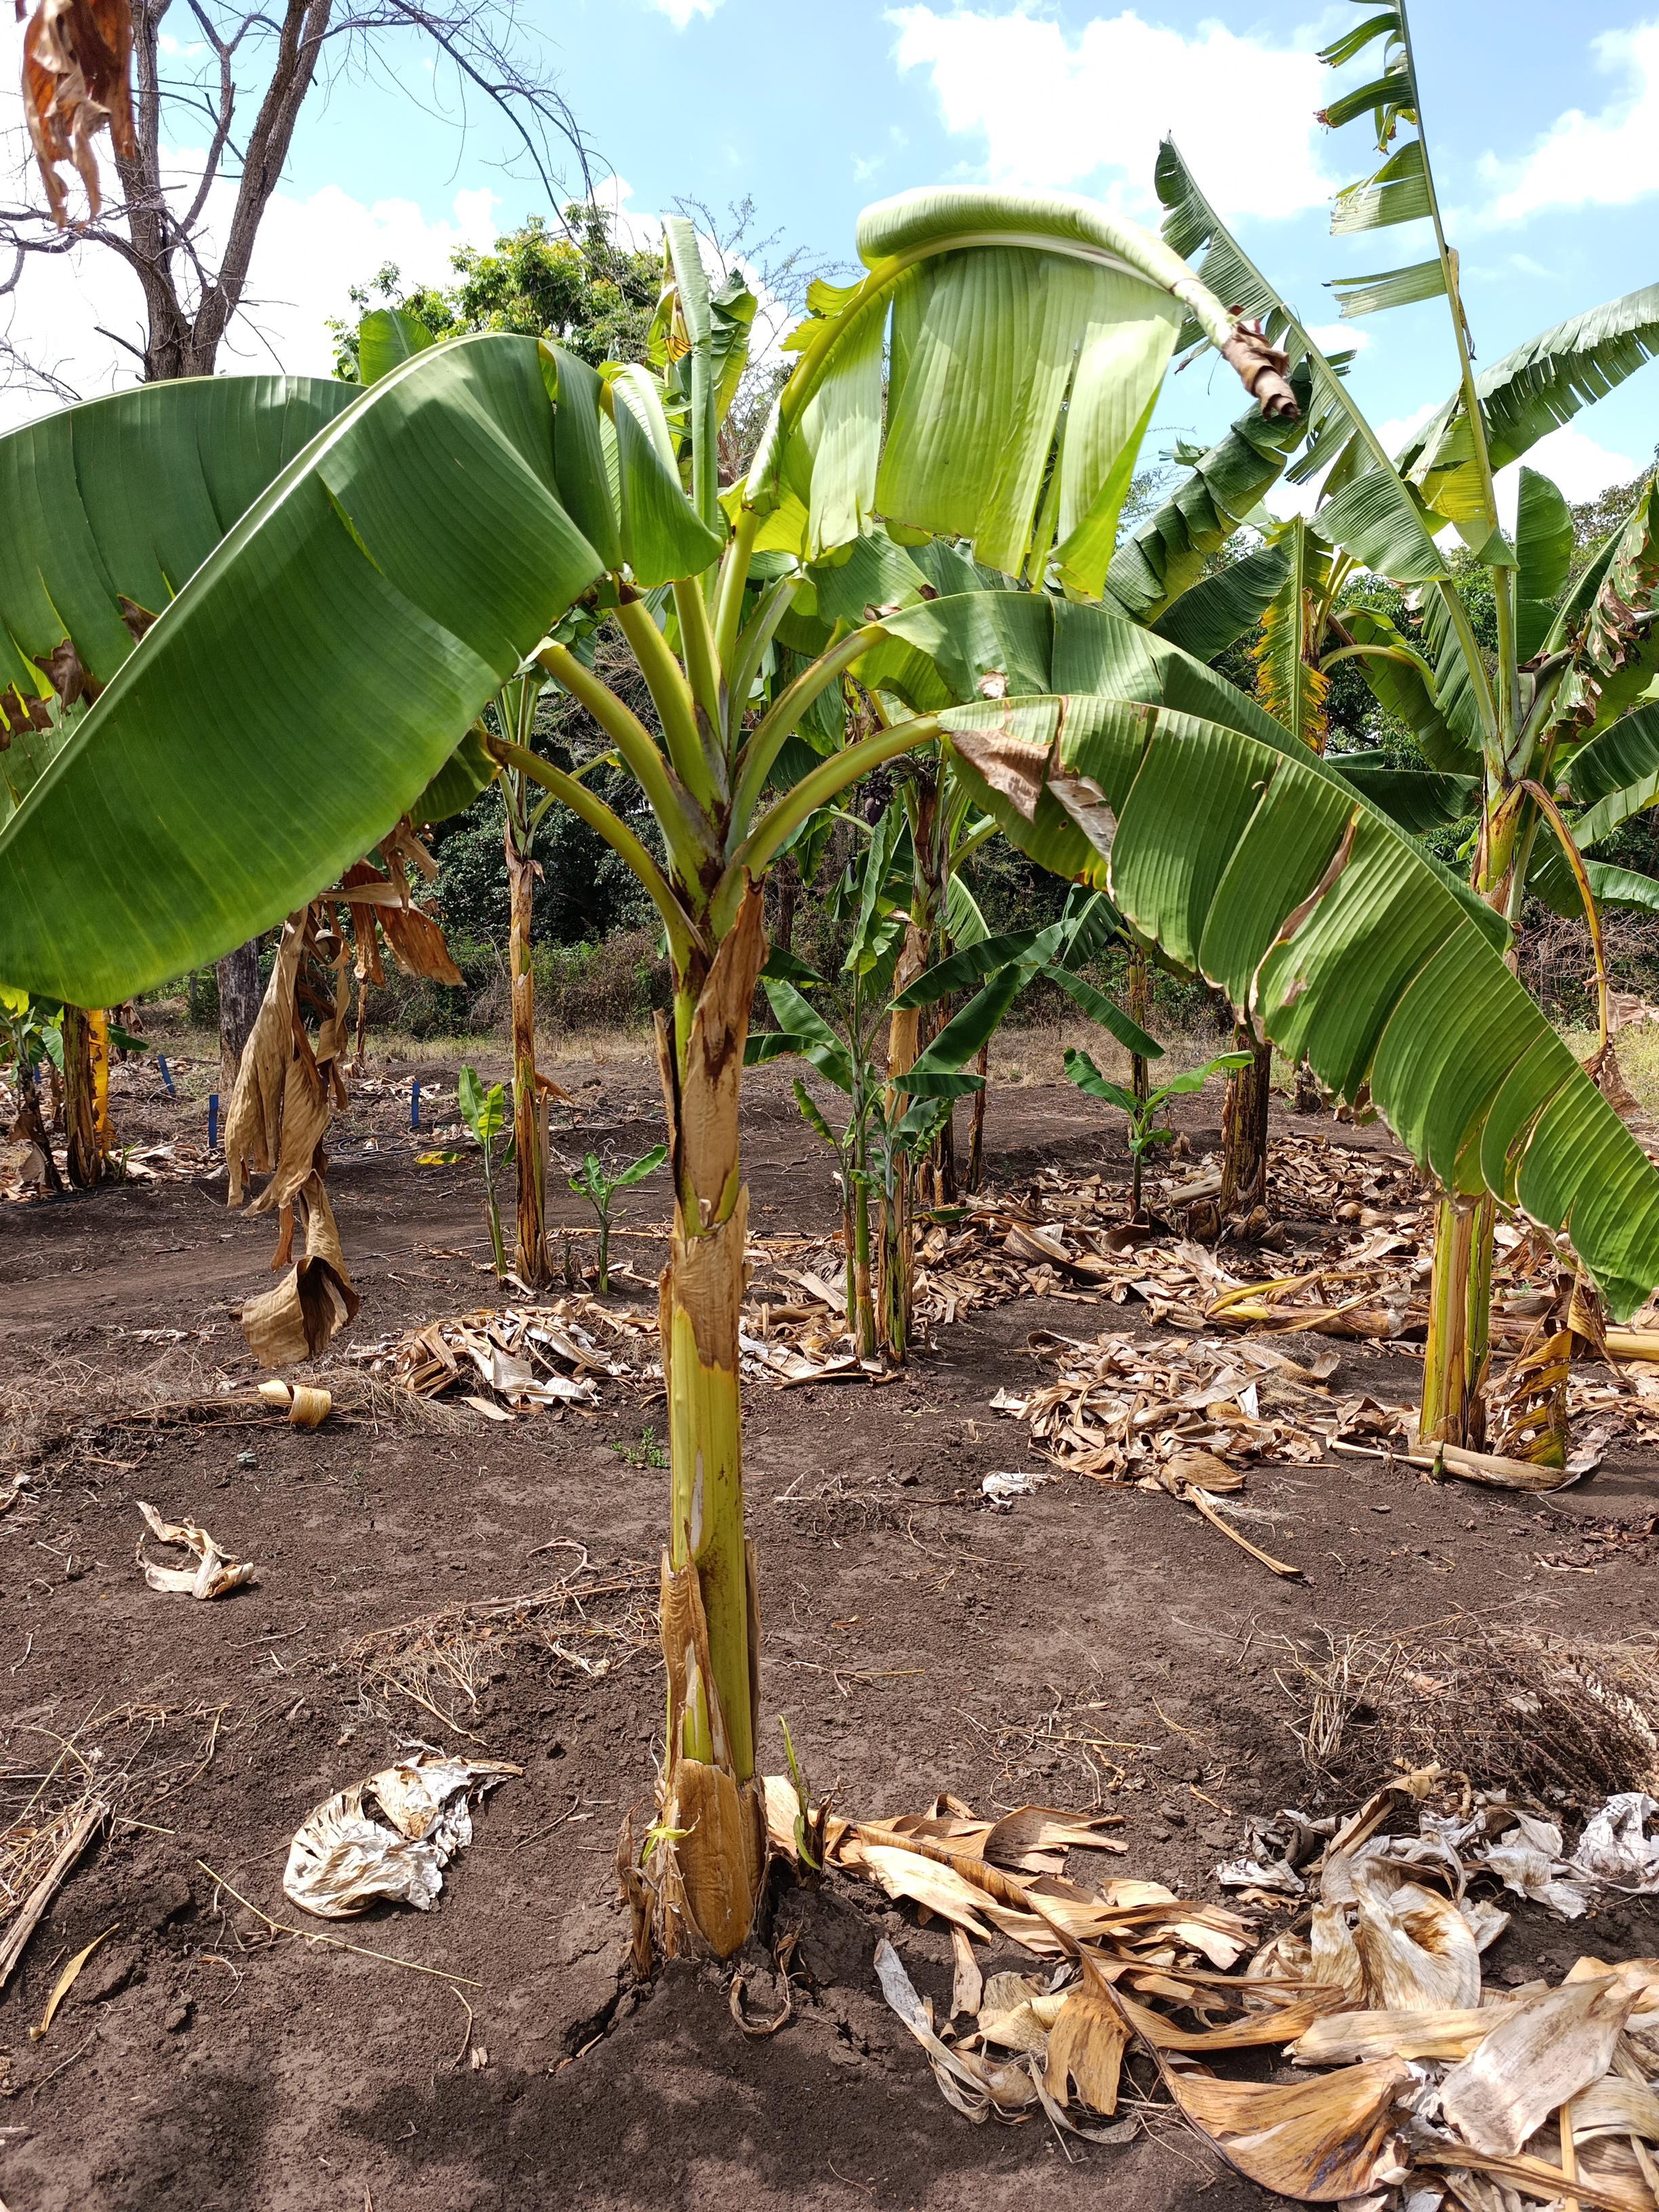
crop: banana
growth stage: vegetative
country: Tanzania
